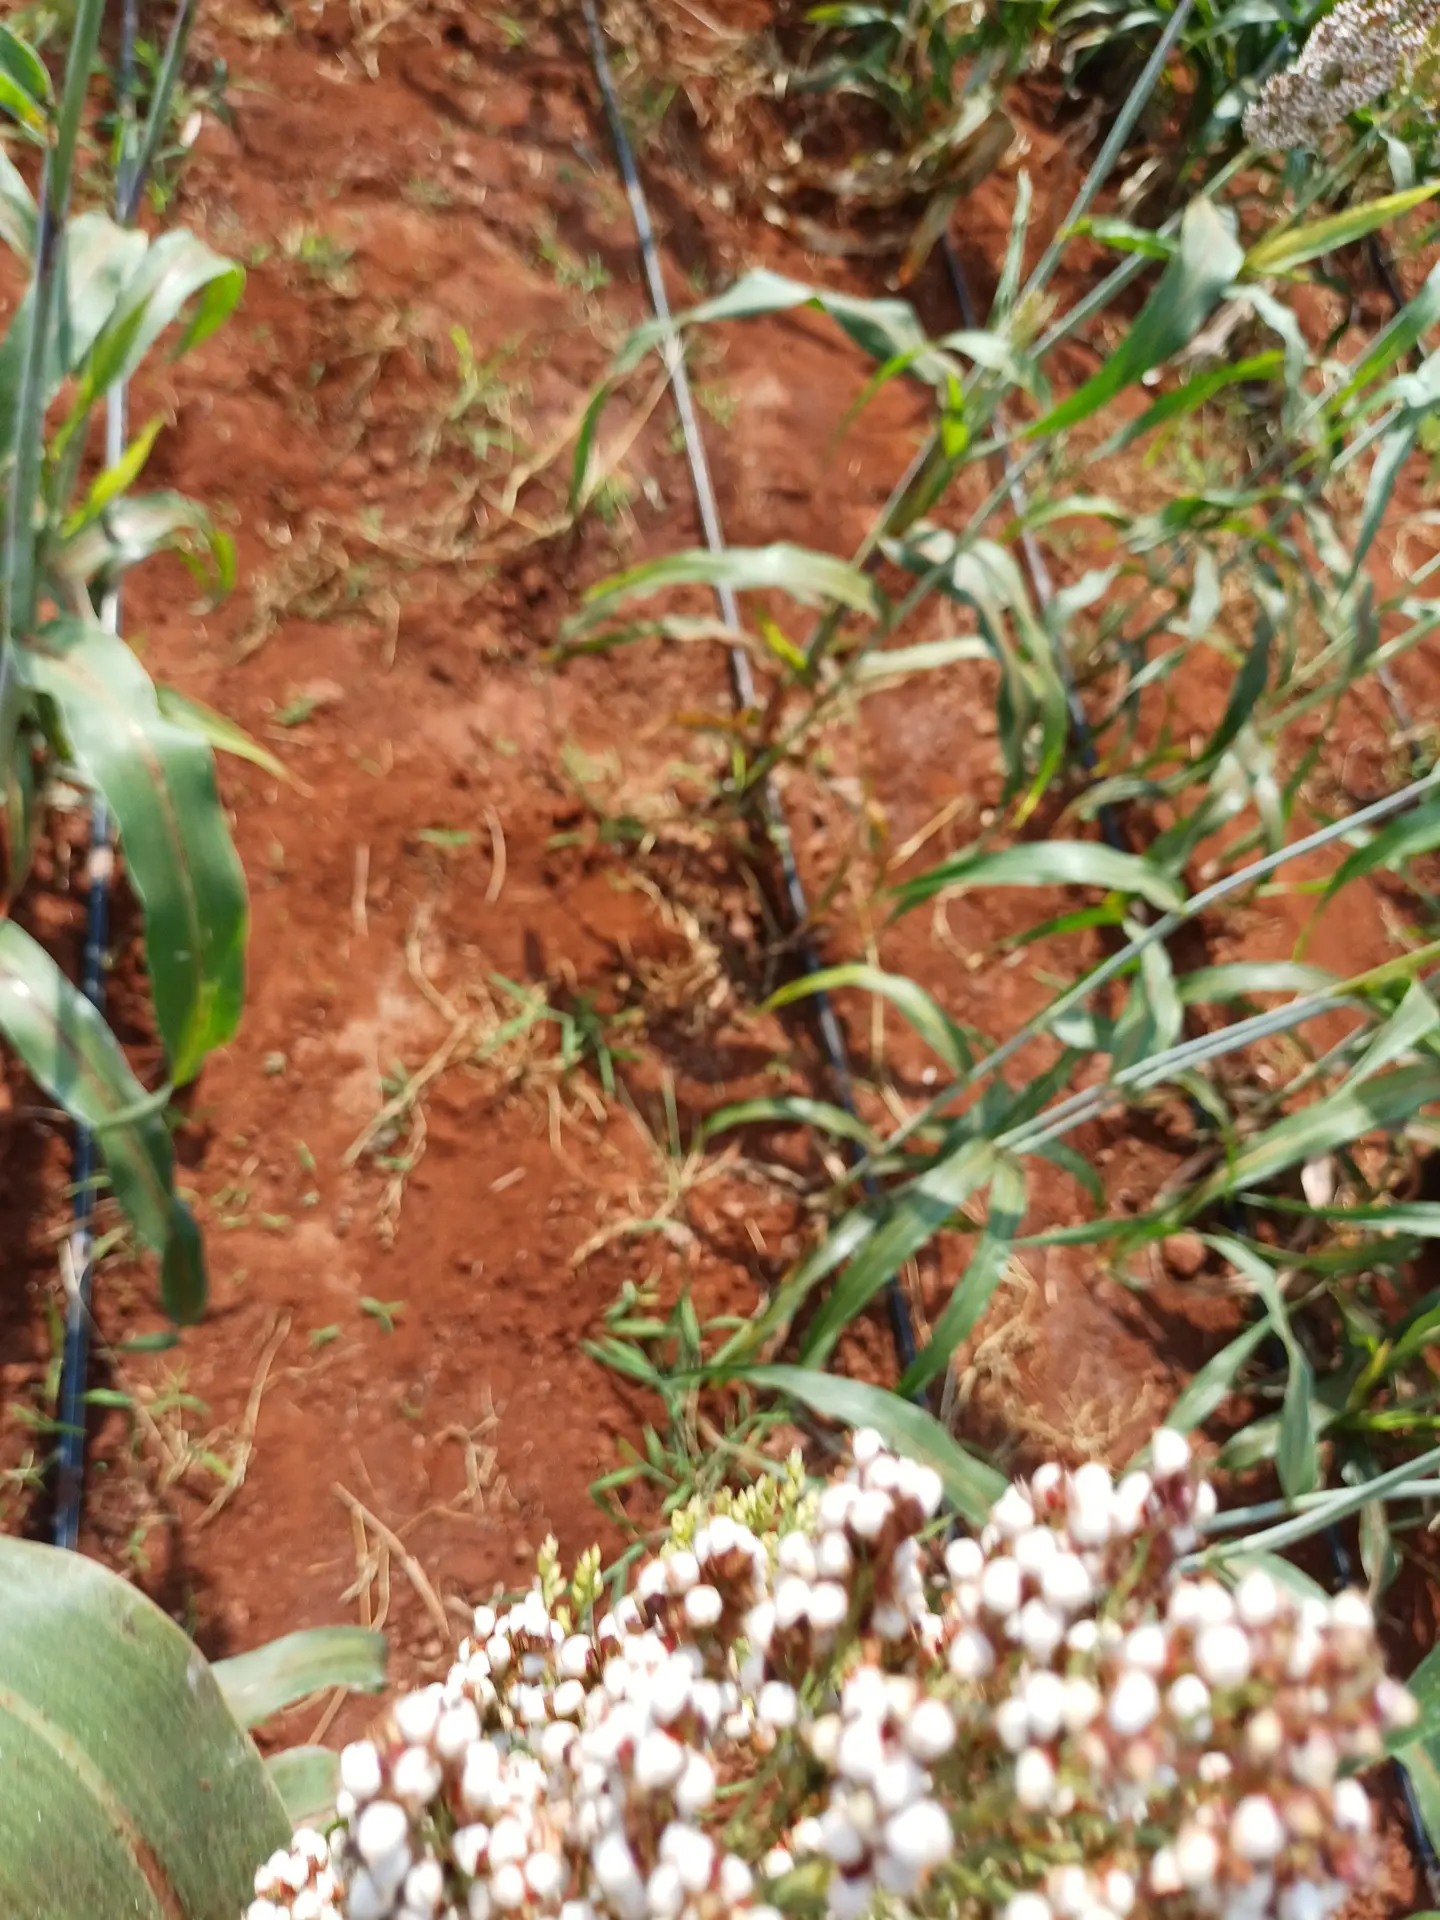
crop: sorghum
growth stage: filling grain
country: Kenya
